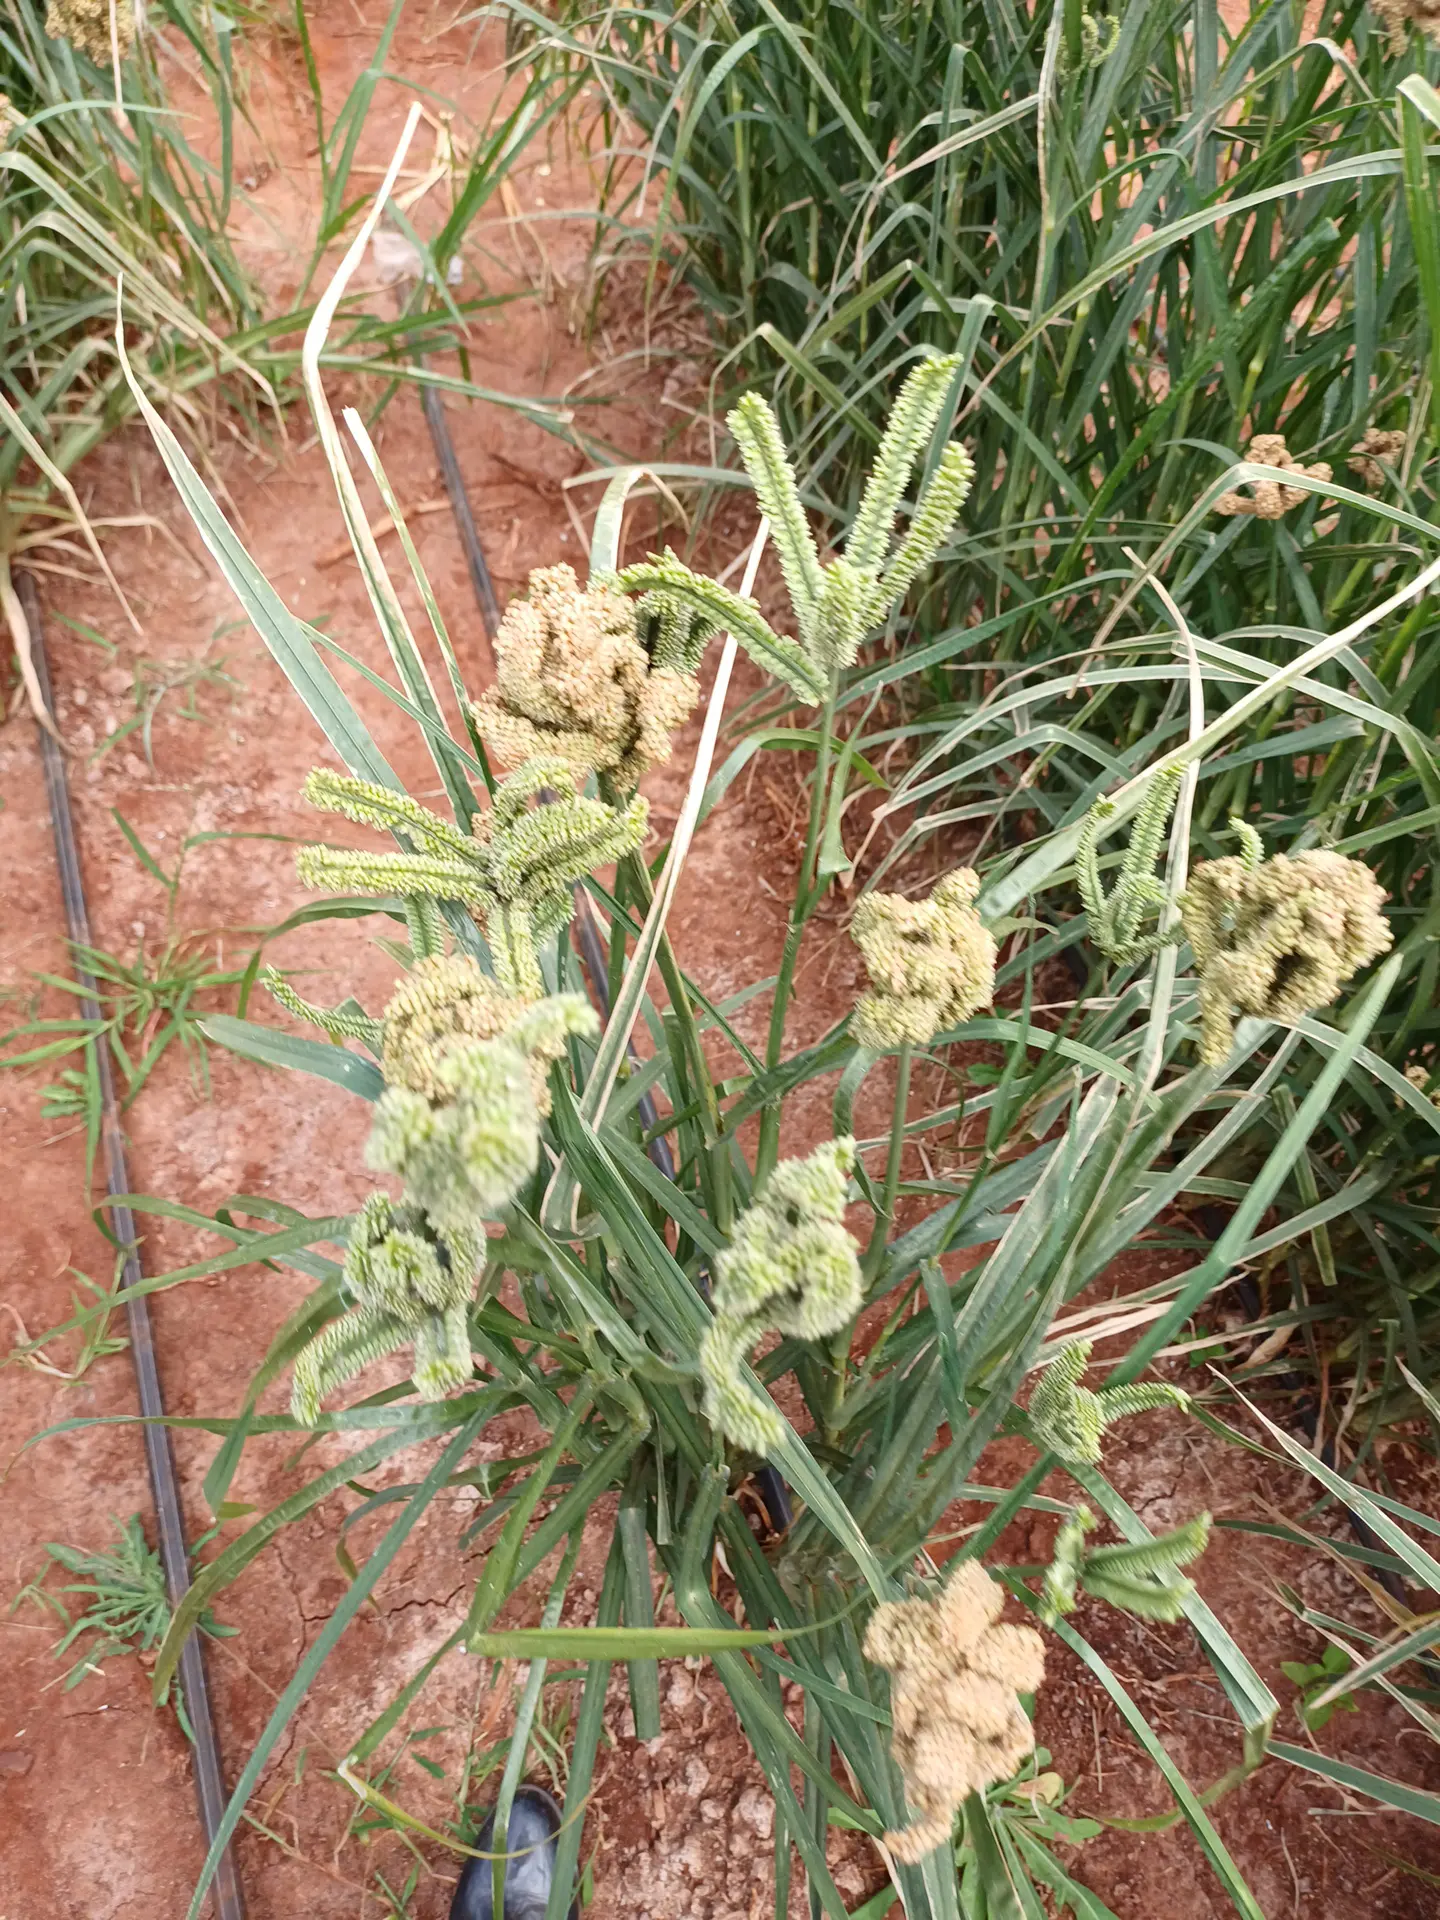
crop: finger millet
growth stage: filling grain
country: Kenya
